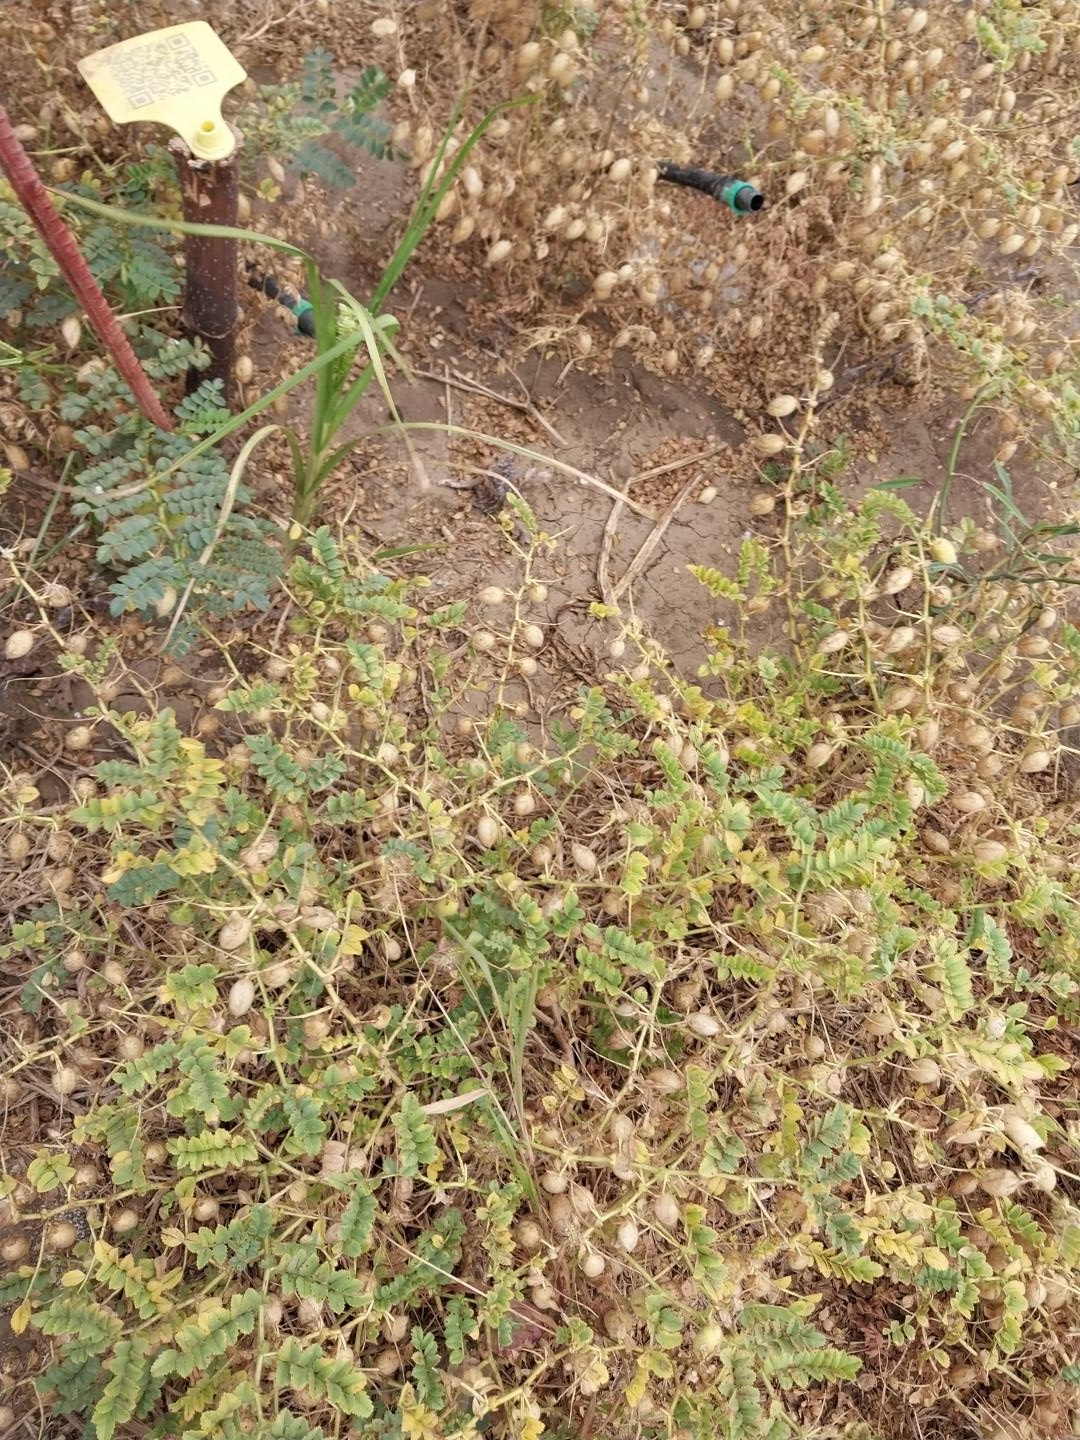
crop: chickpea
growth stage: development pod
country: Tanzania
